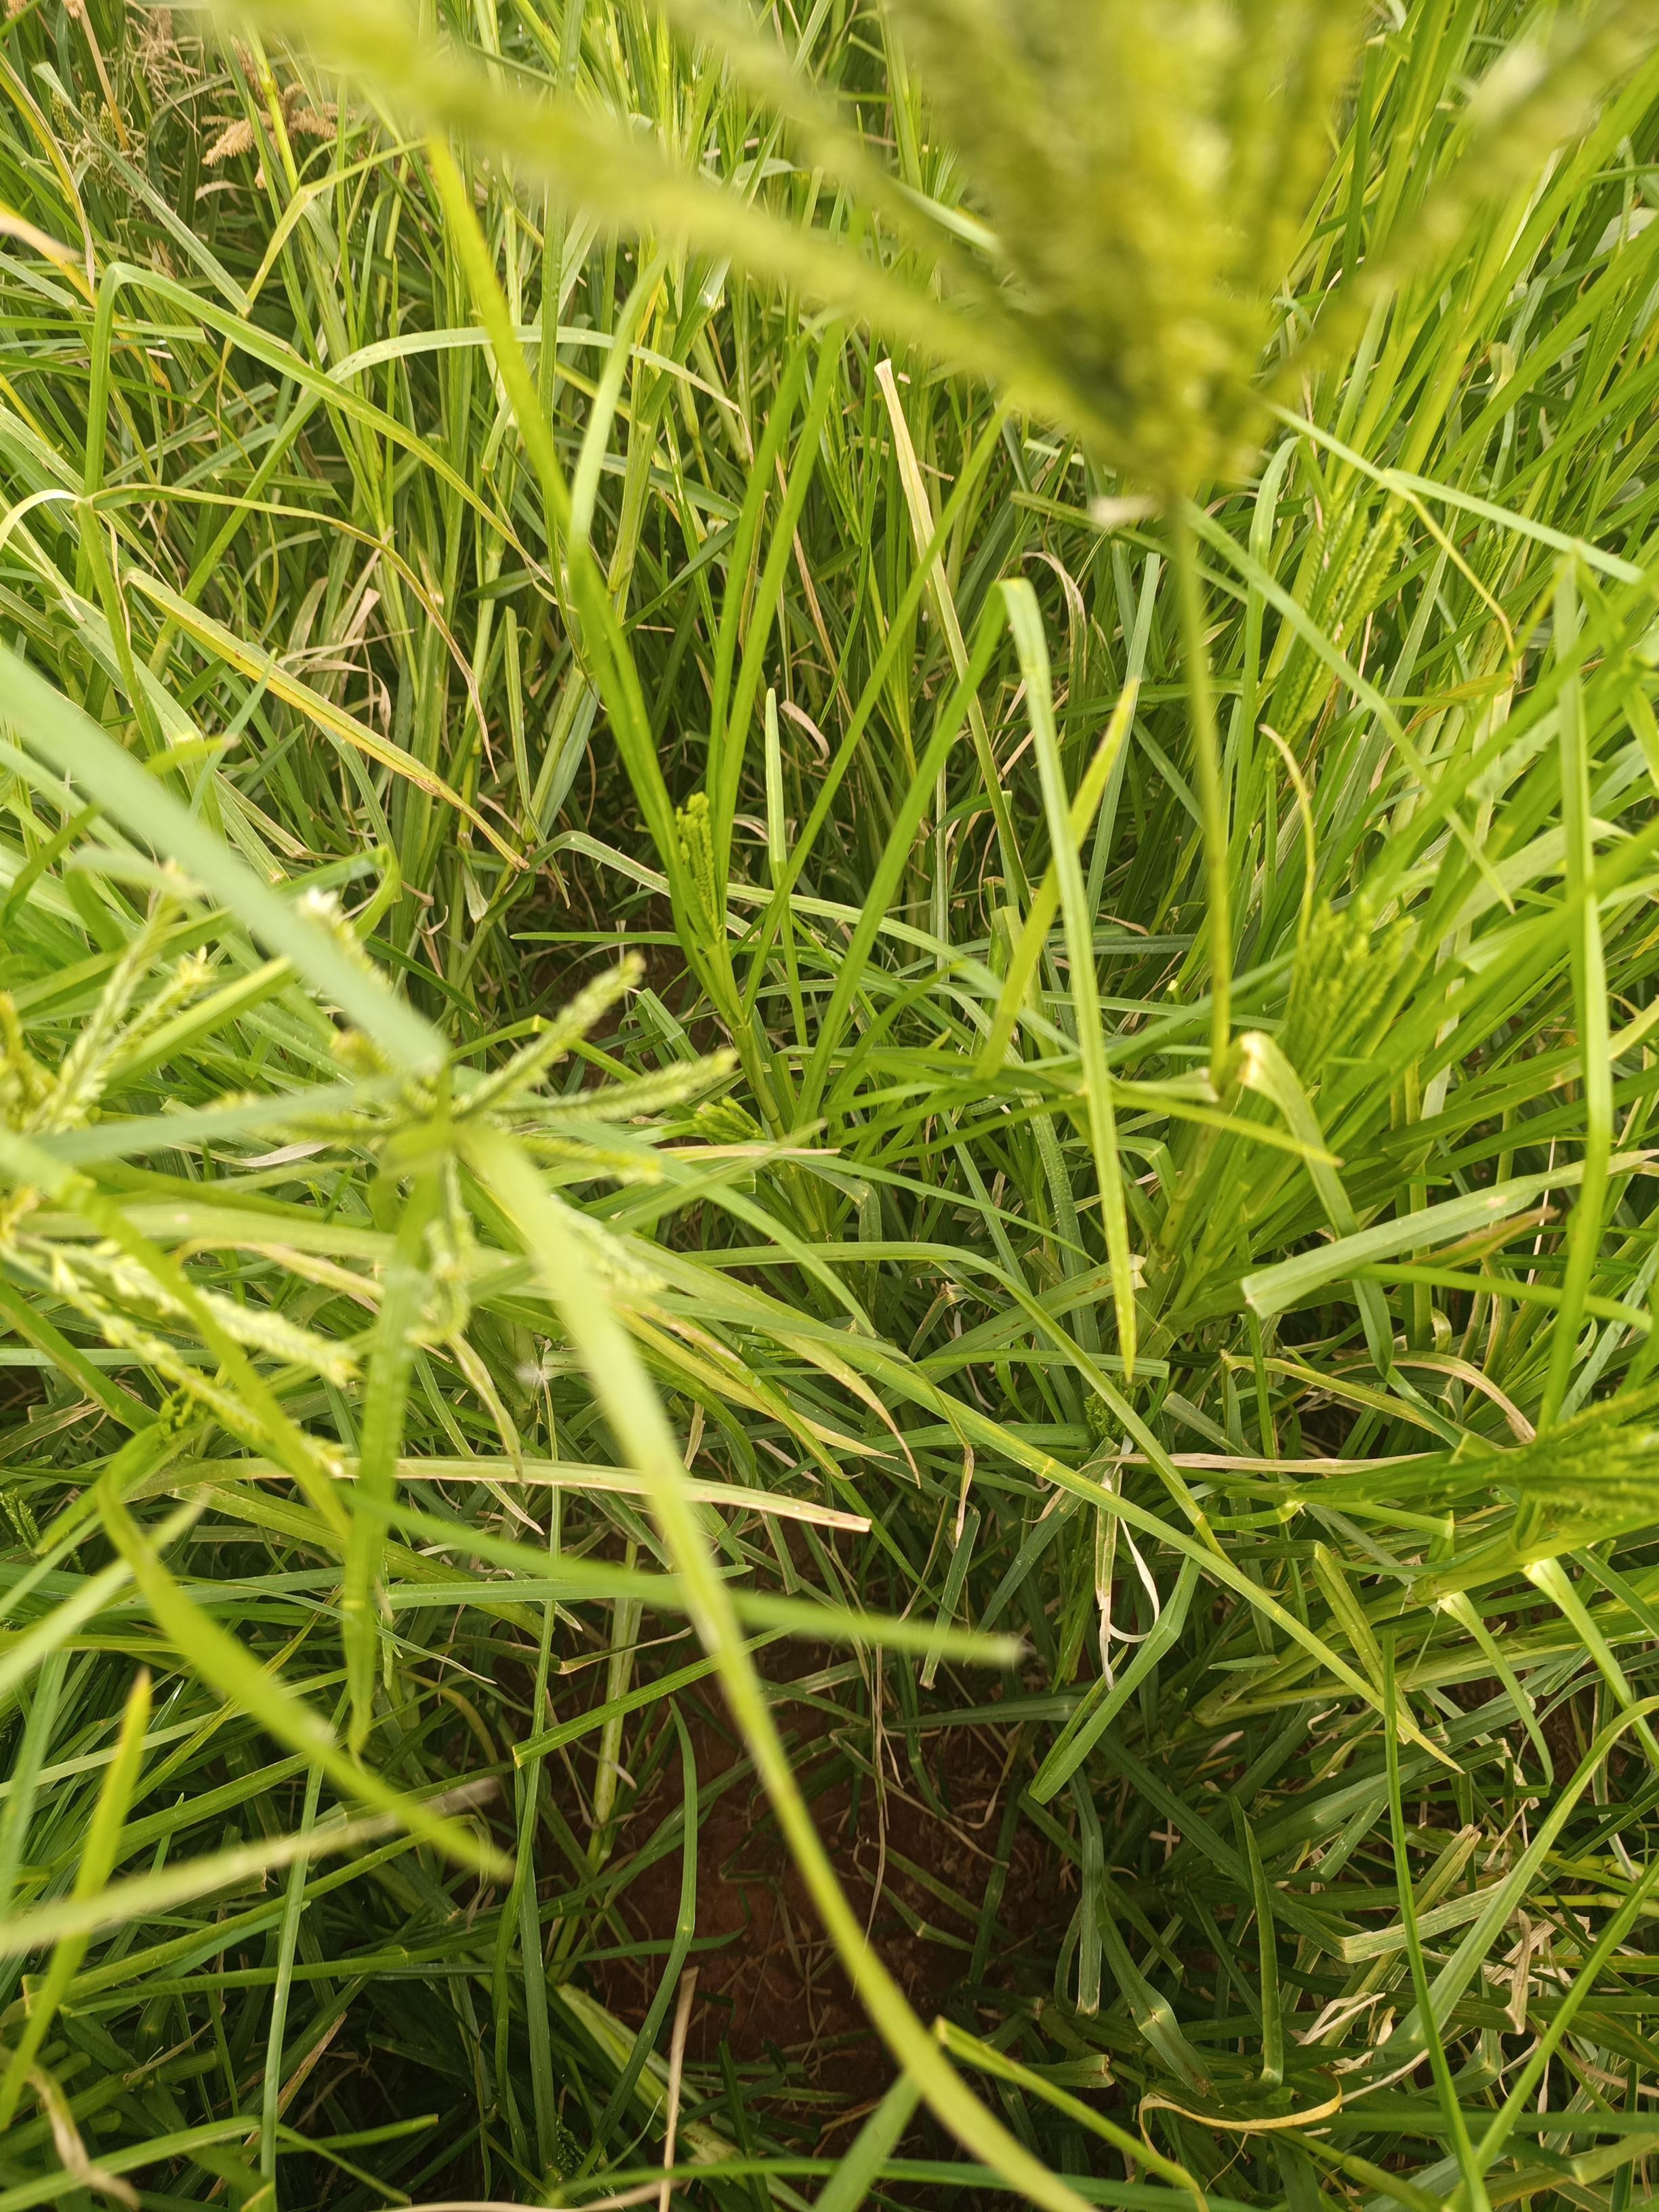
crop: finger millet
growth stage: flowering
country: Kenya
